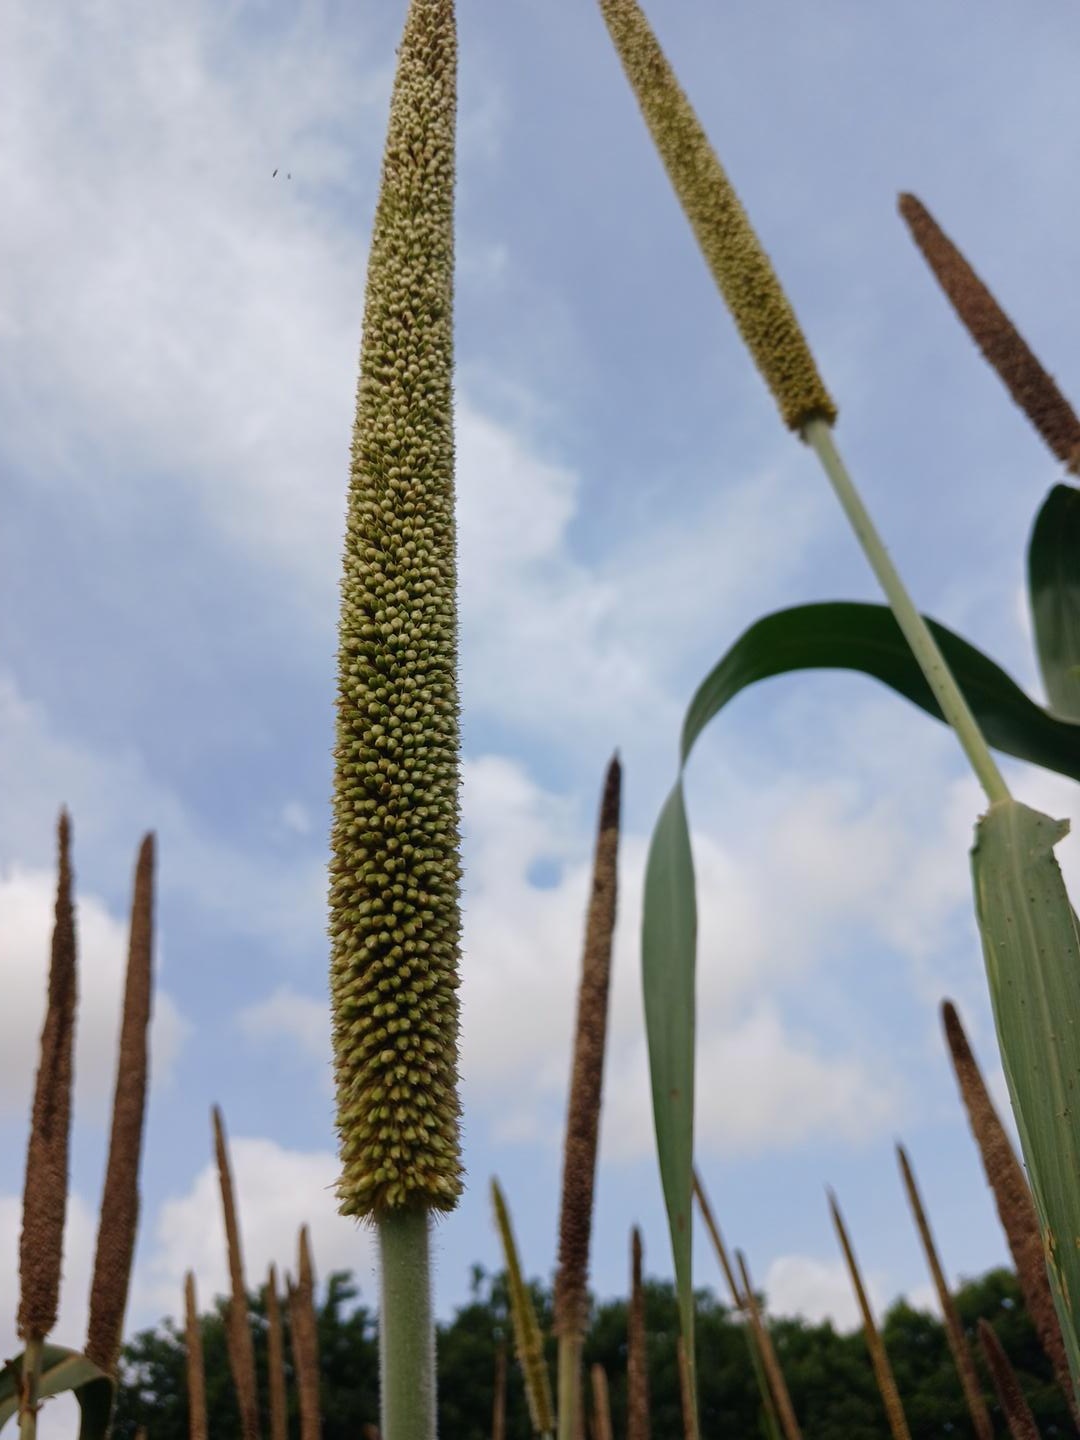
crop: pearl millet
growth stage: filling grain
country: Senegal
